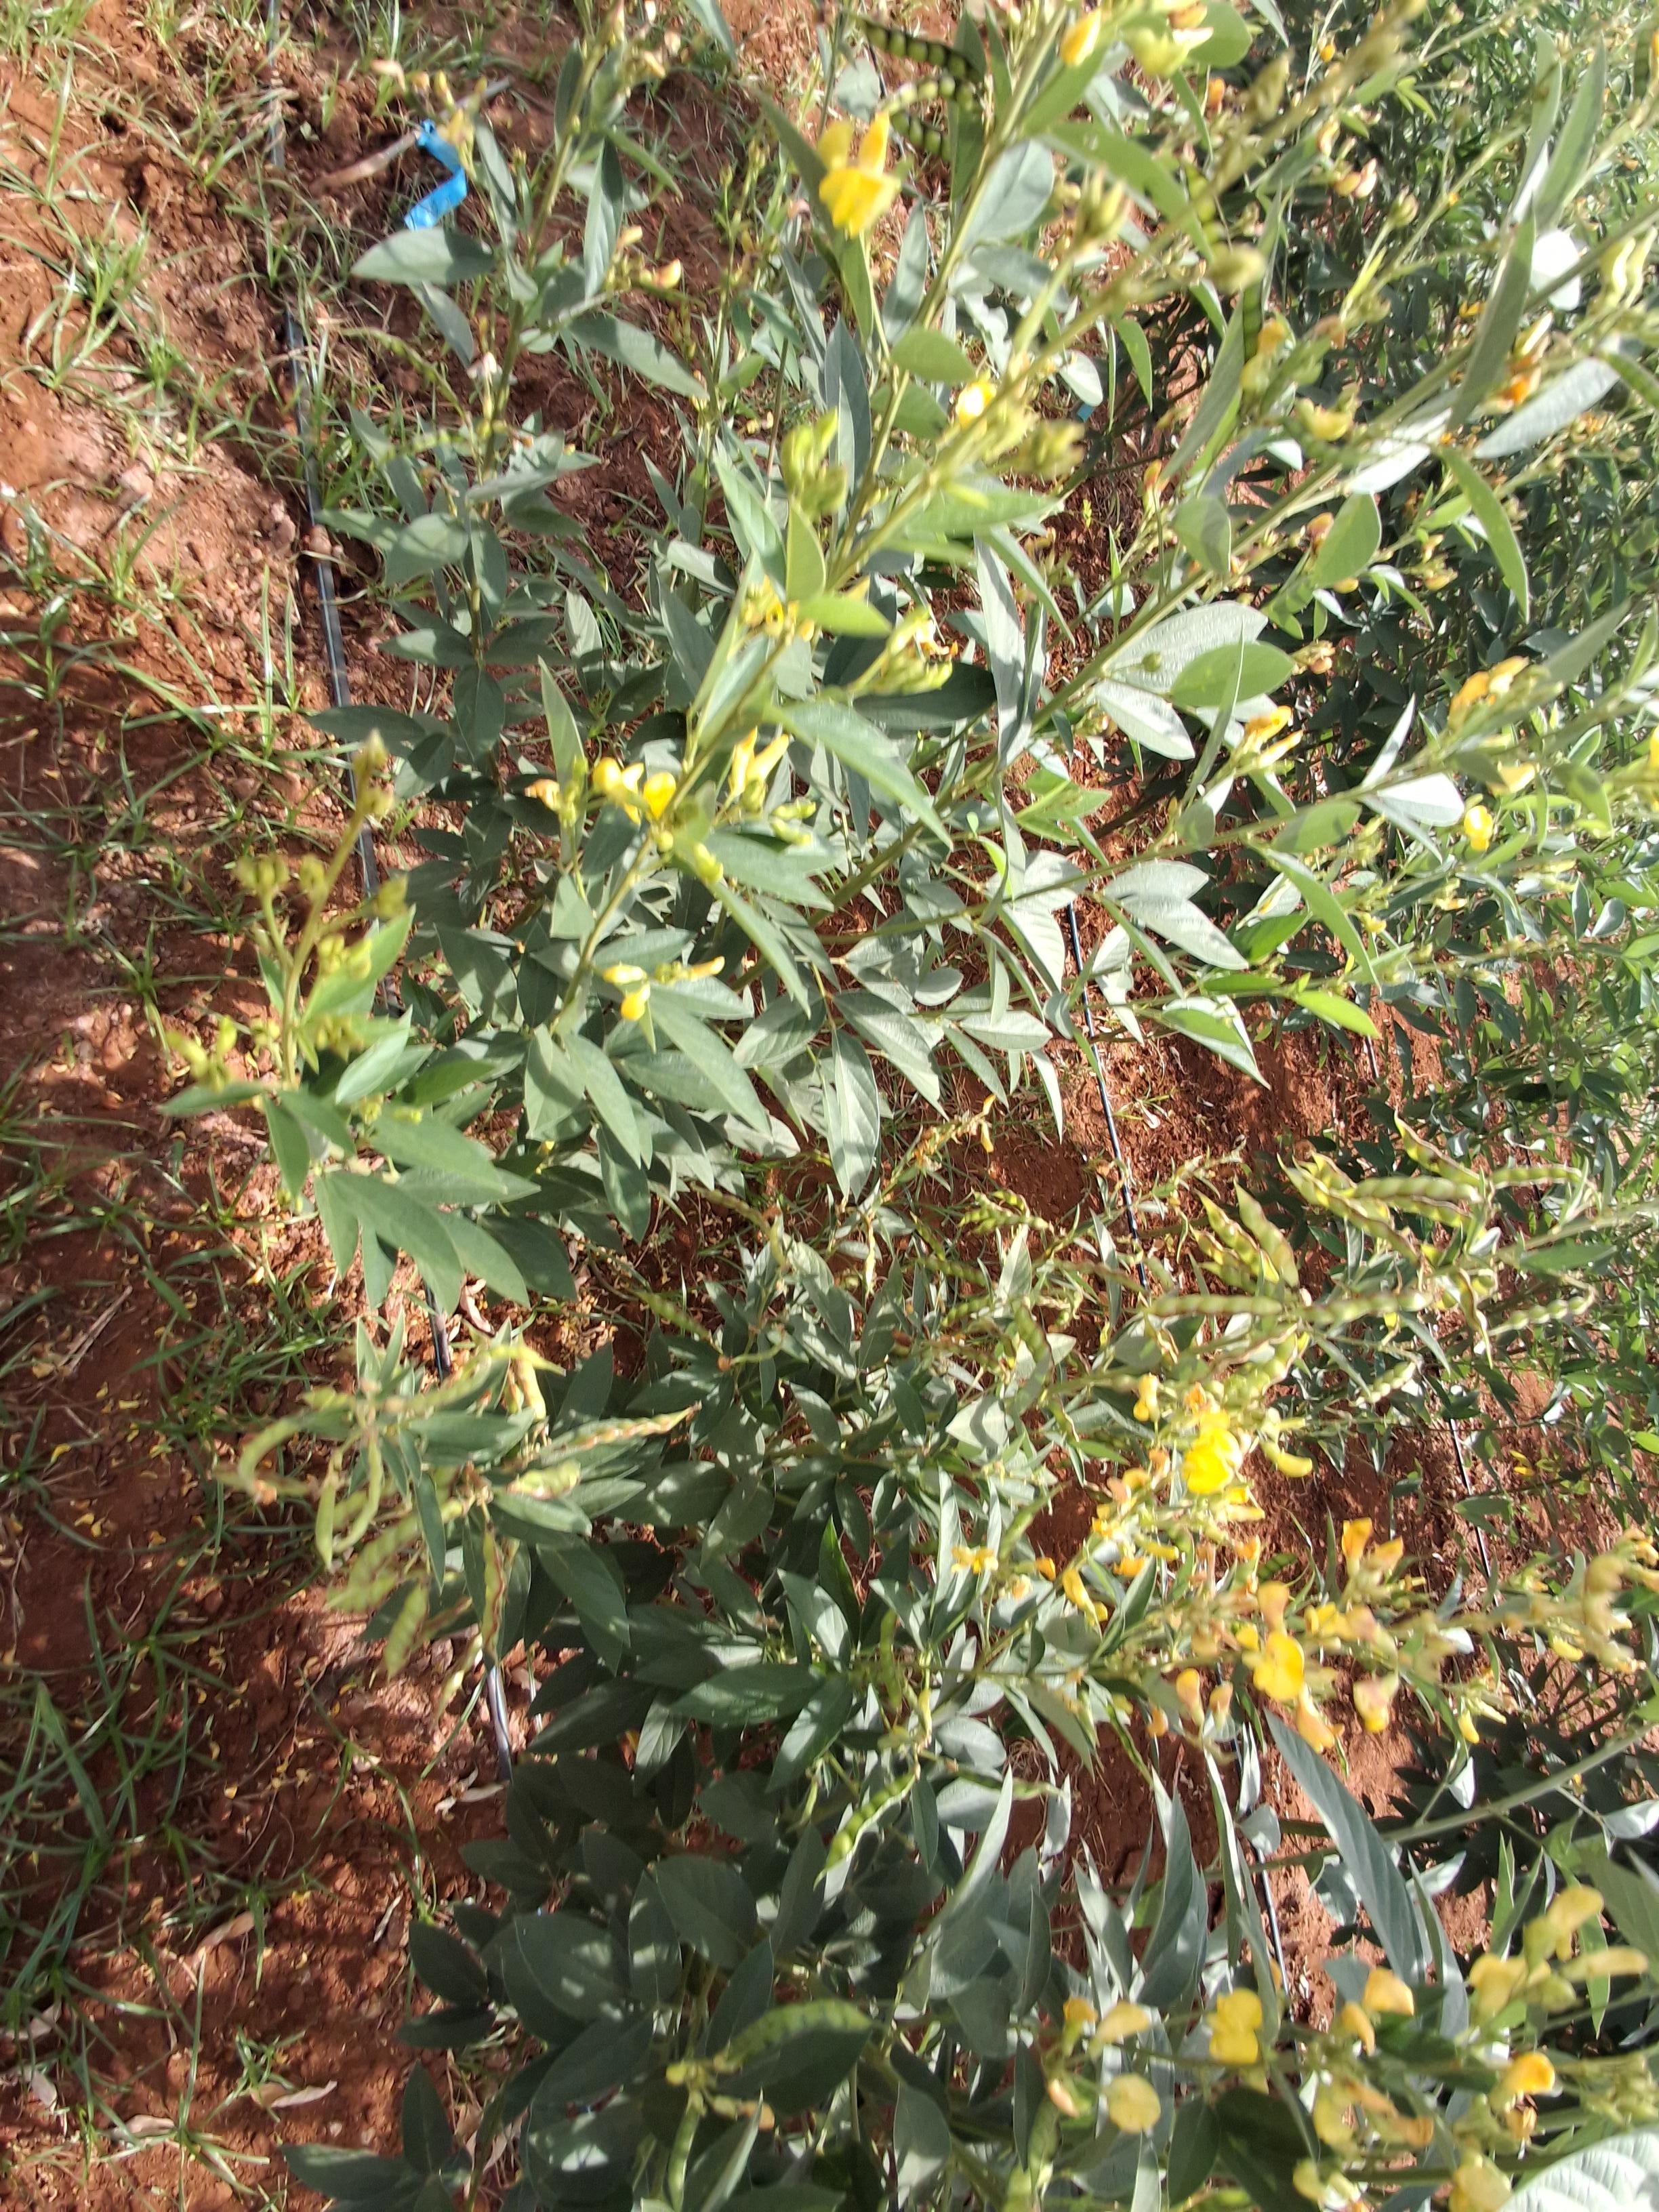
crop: pigeonpea
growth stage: development pod
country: Kenya
